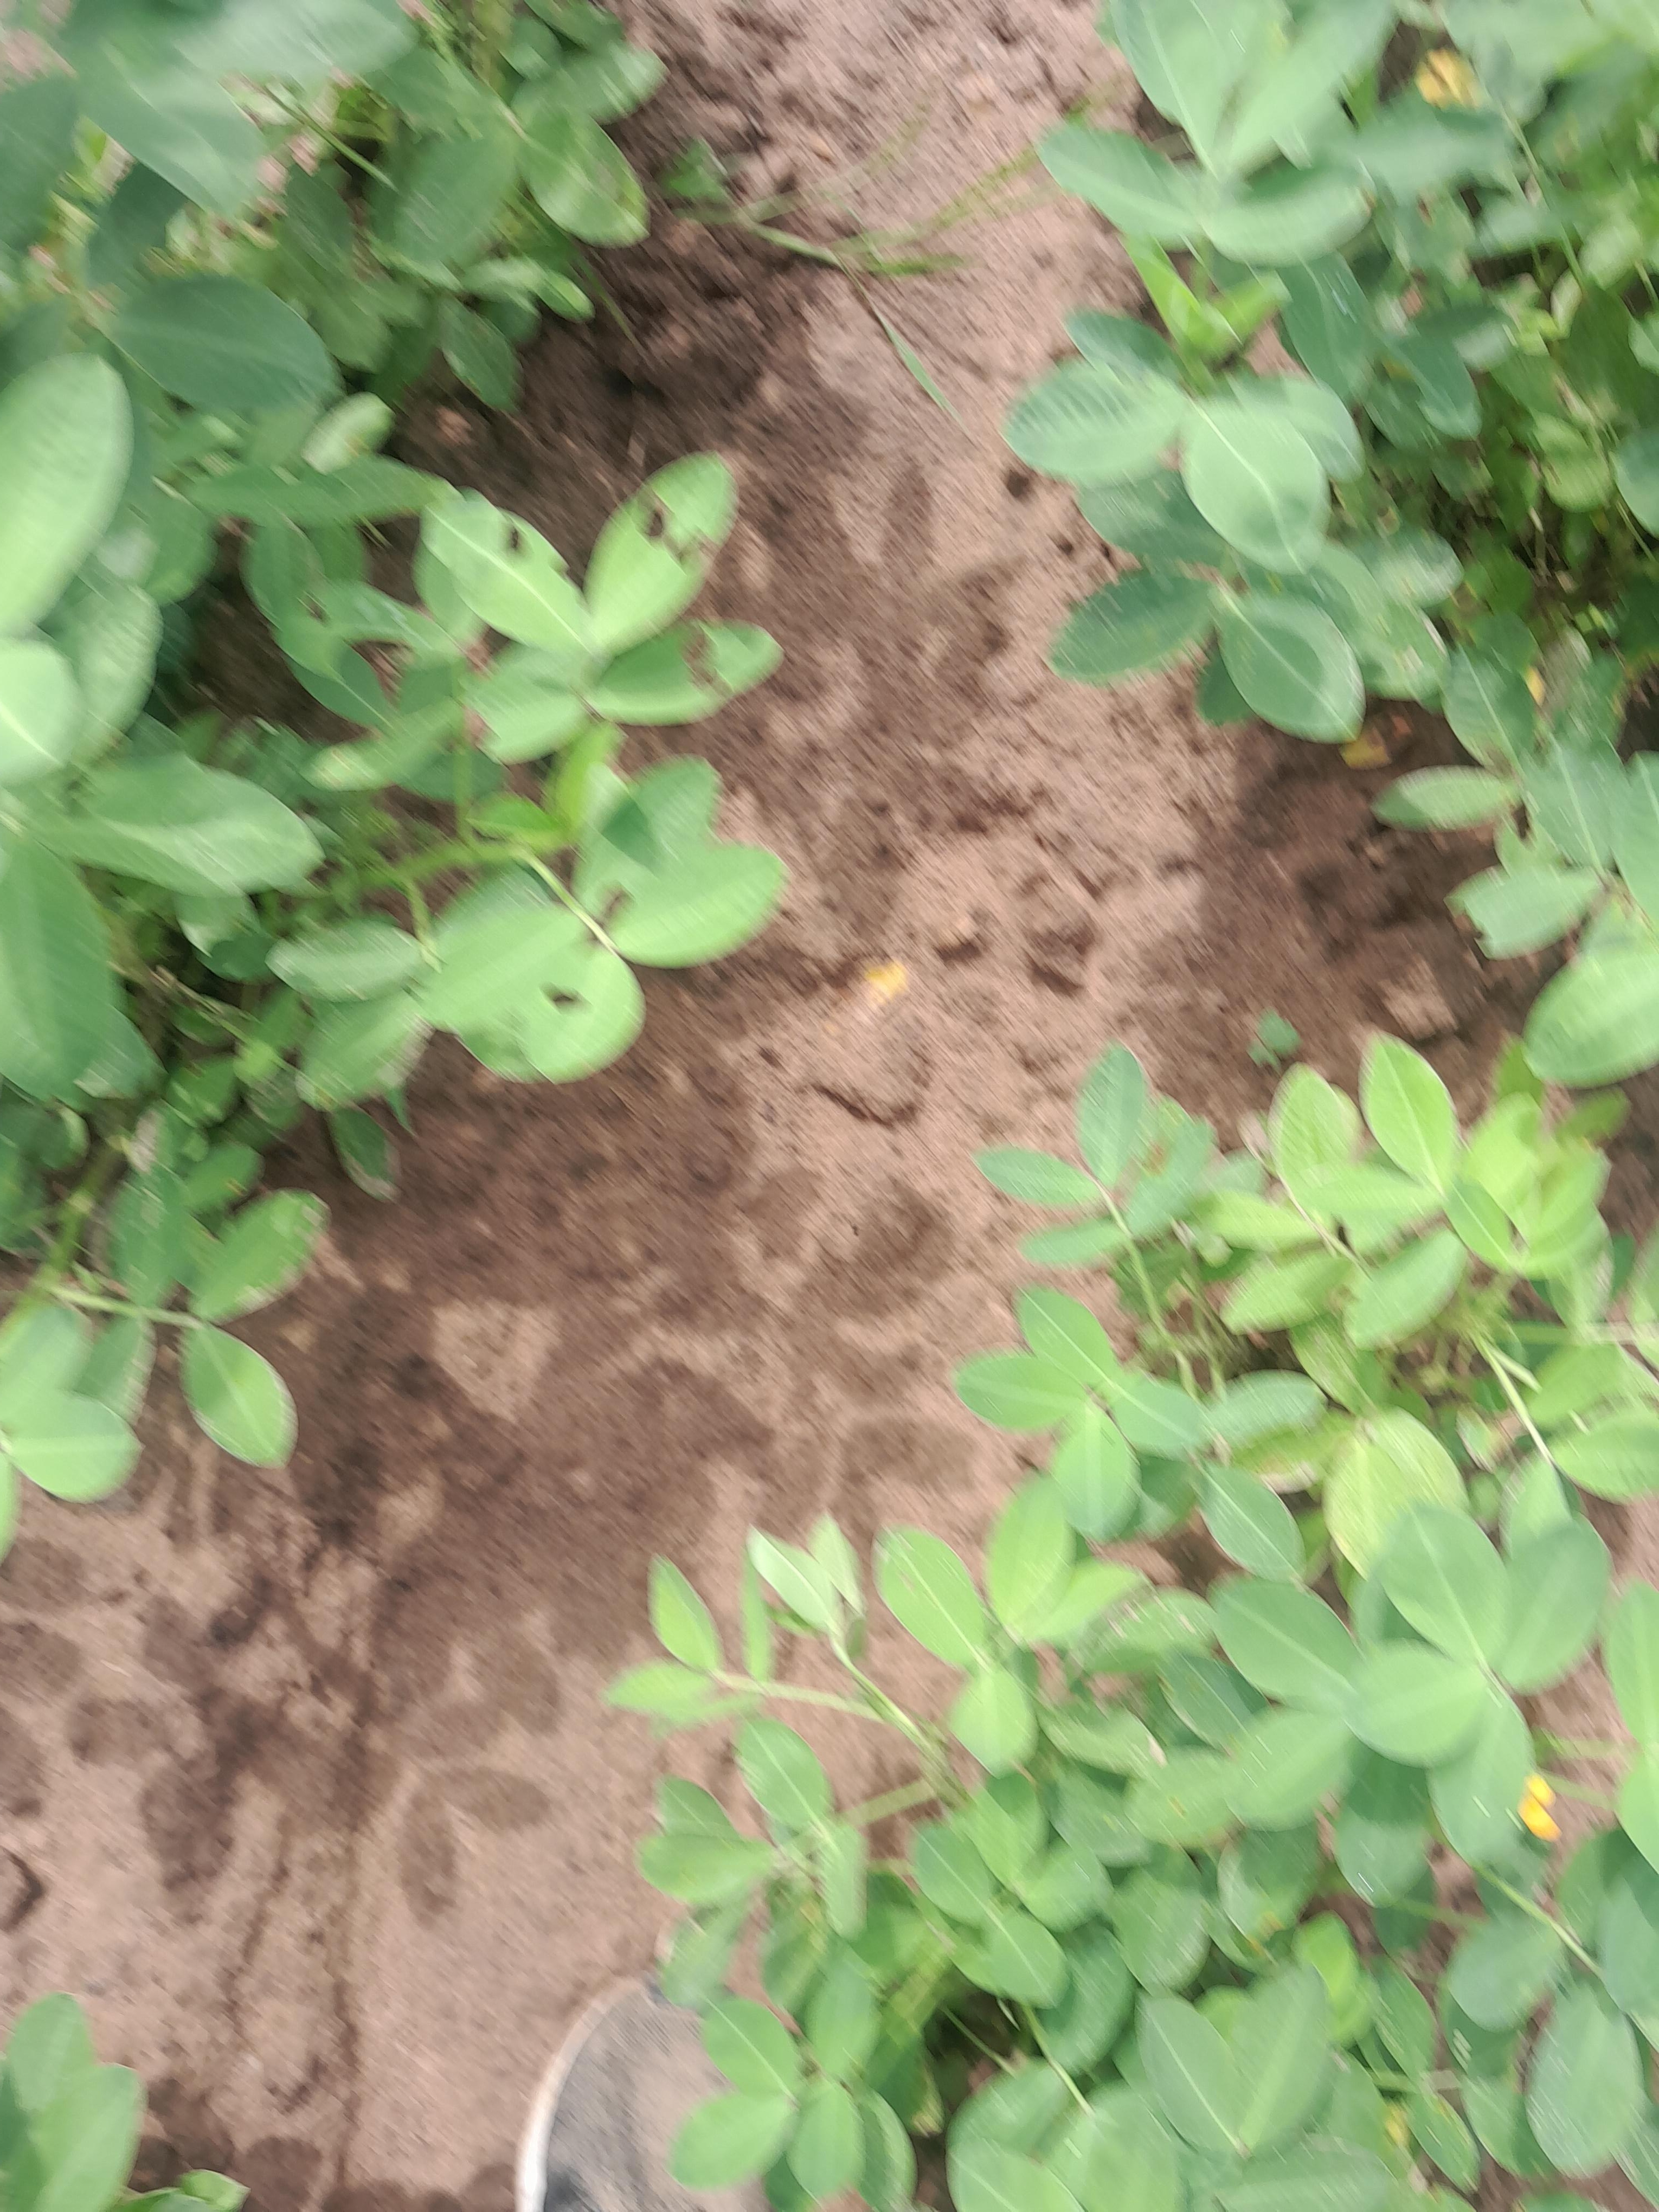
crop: groundnut
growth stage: flowering
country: Senegal
